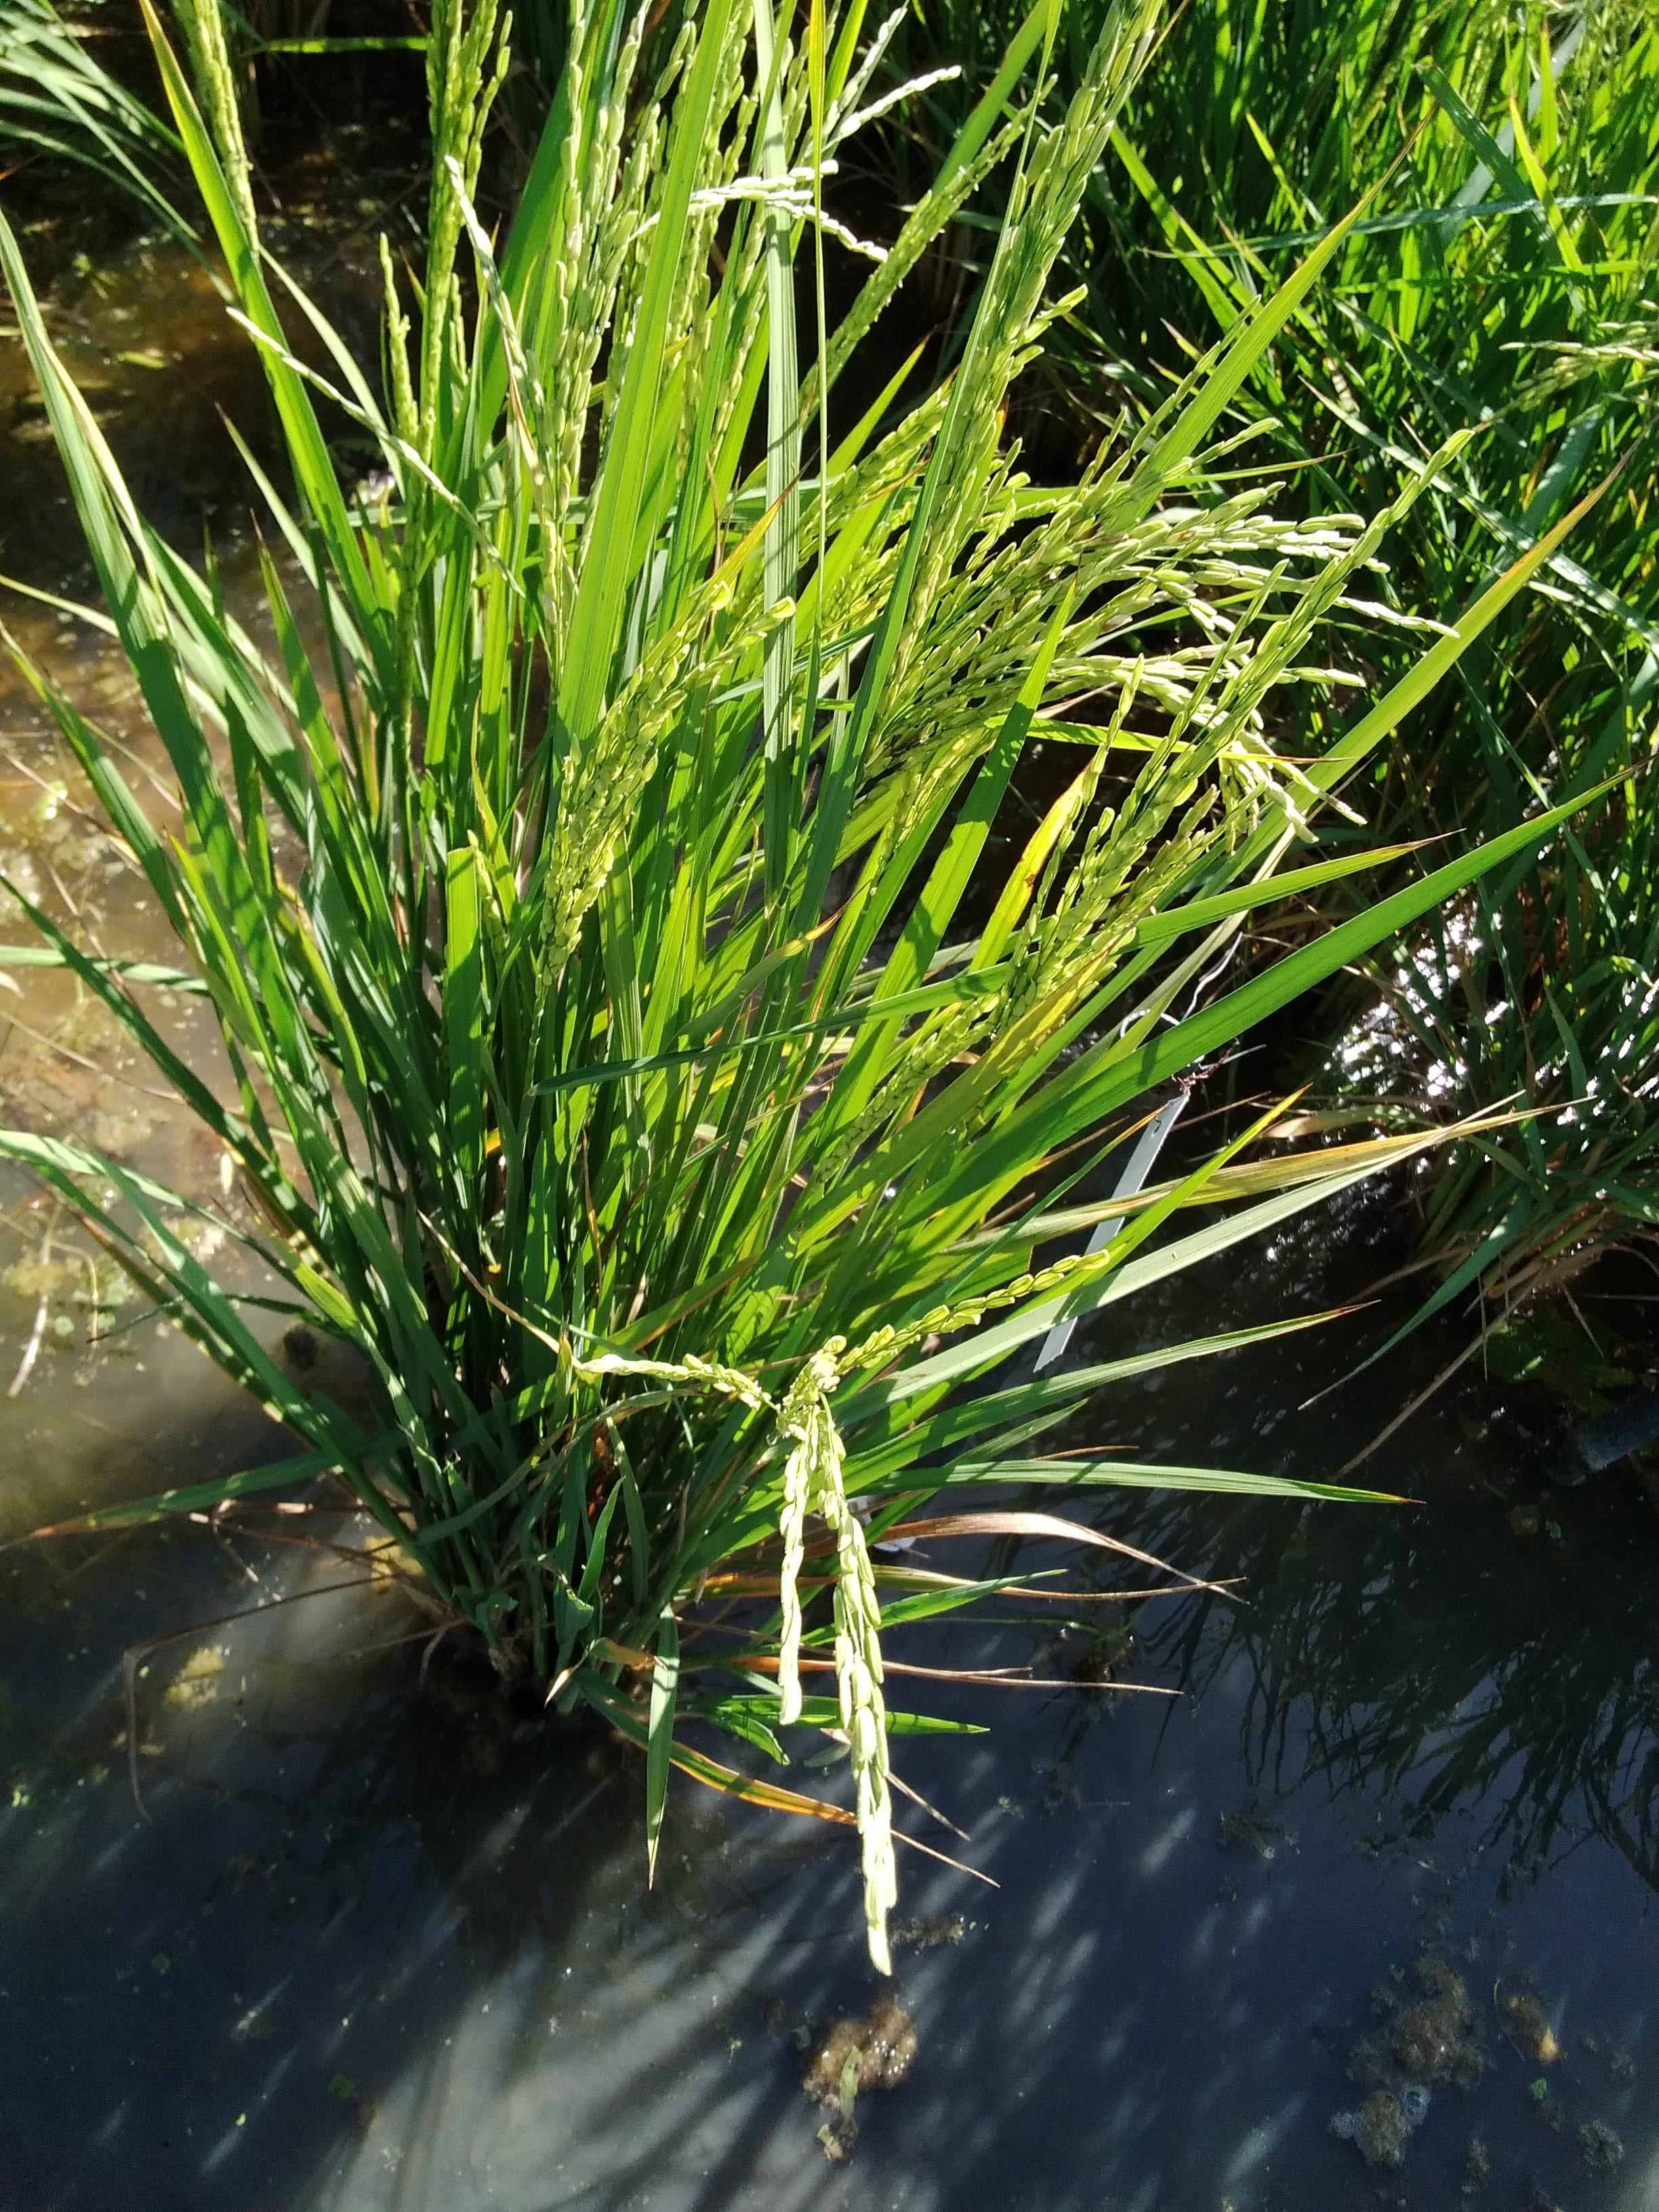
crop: rice
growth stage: flowering
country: Senegal
